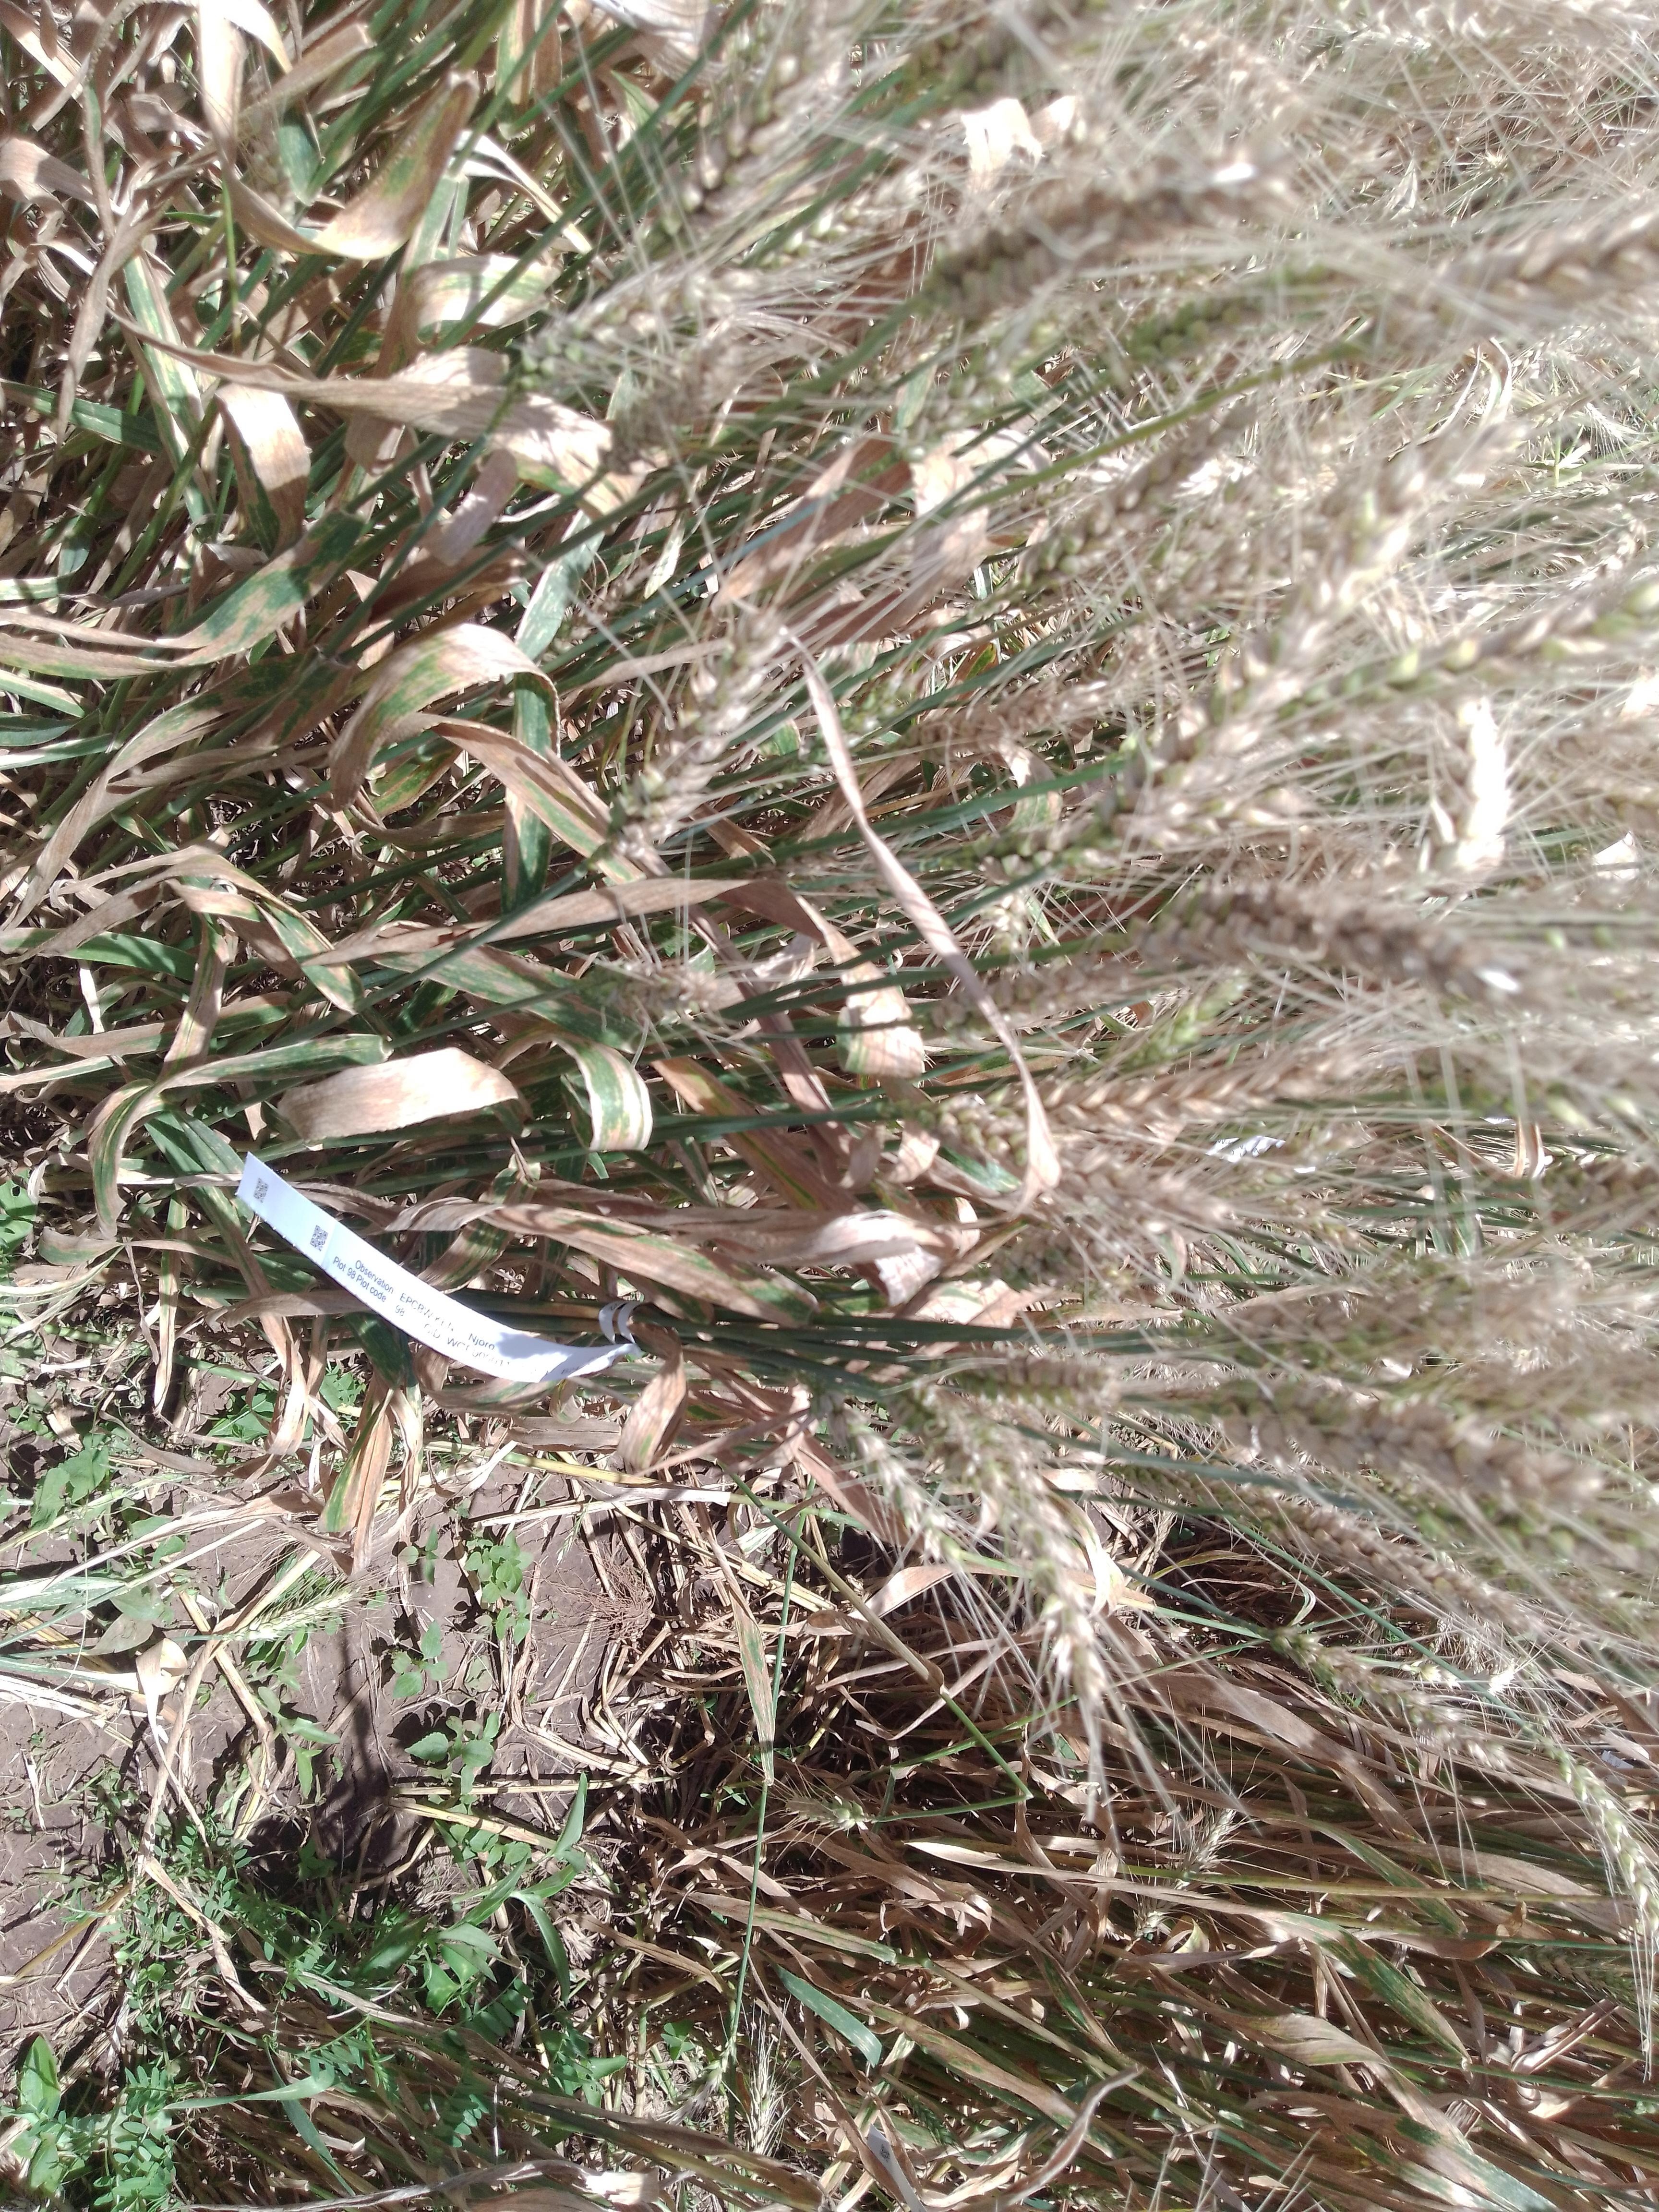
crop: wheat
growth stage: maturity
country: Kenya
